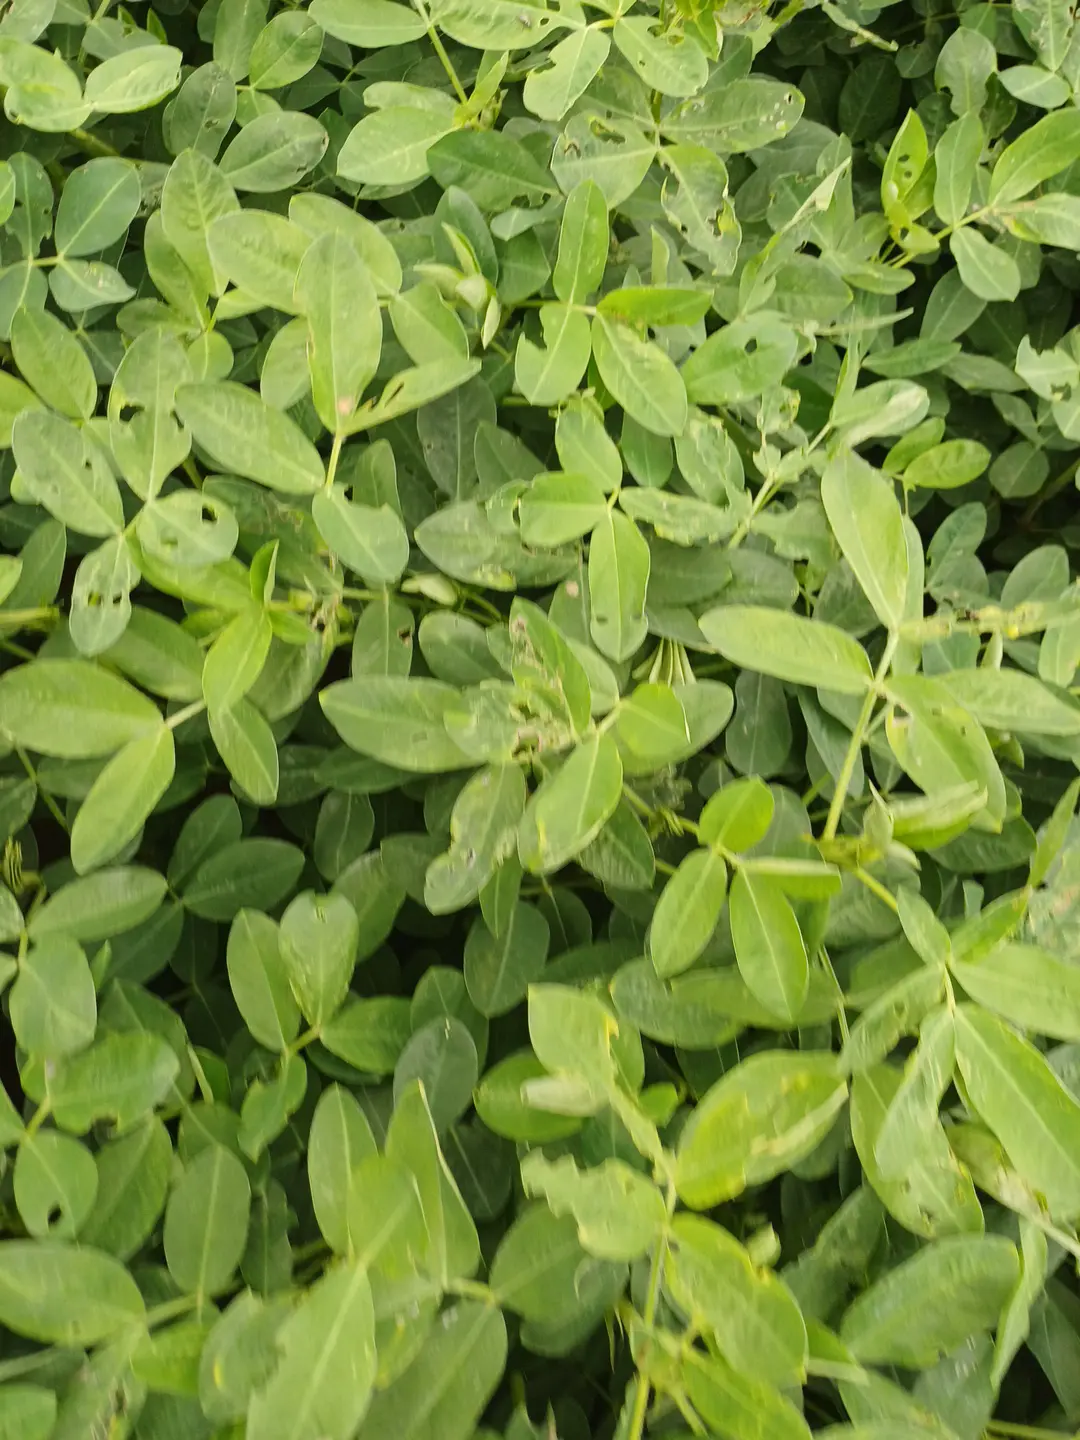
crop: groundnut
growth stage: pegging
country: Kenya
